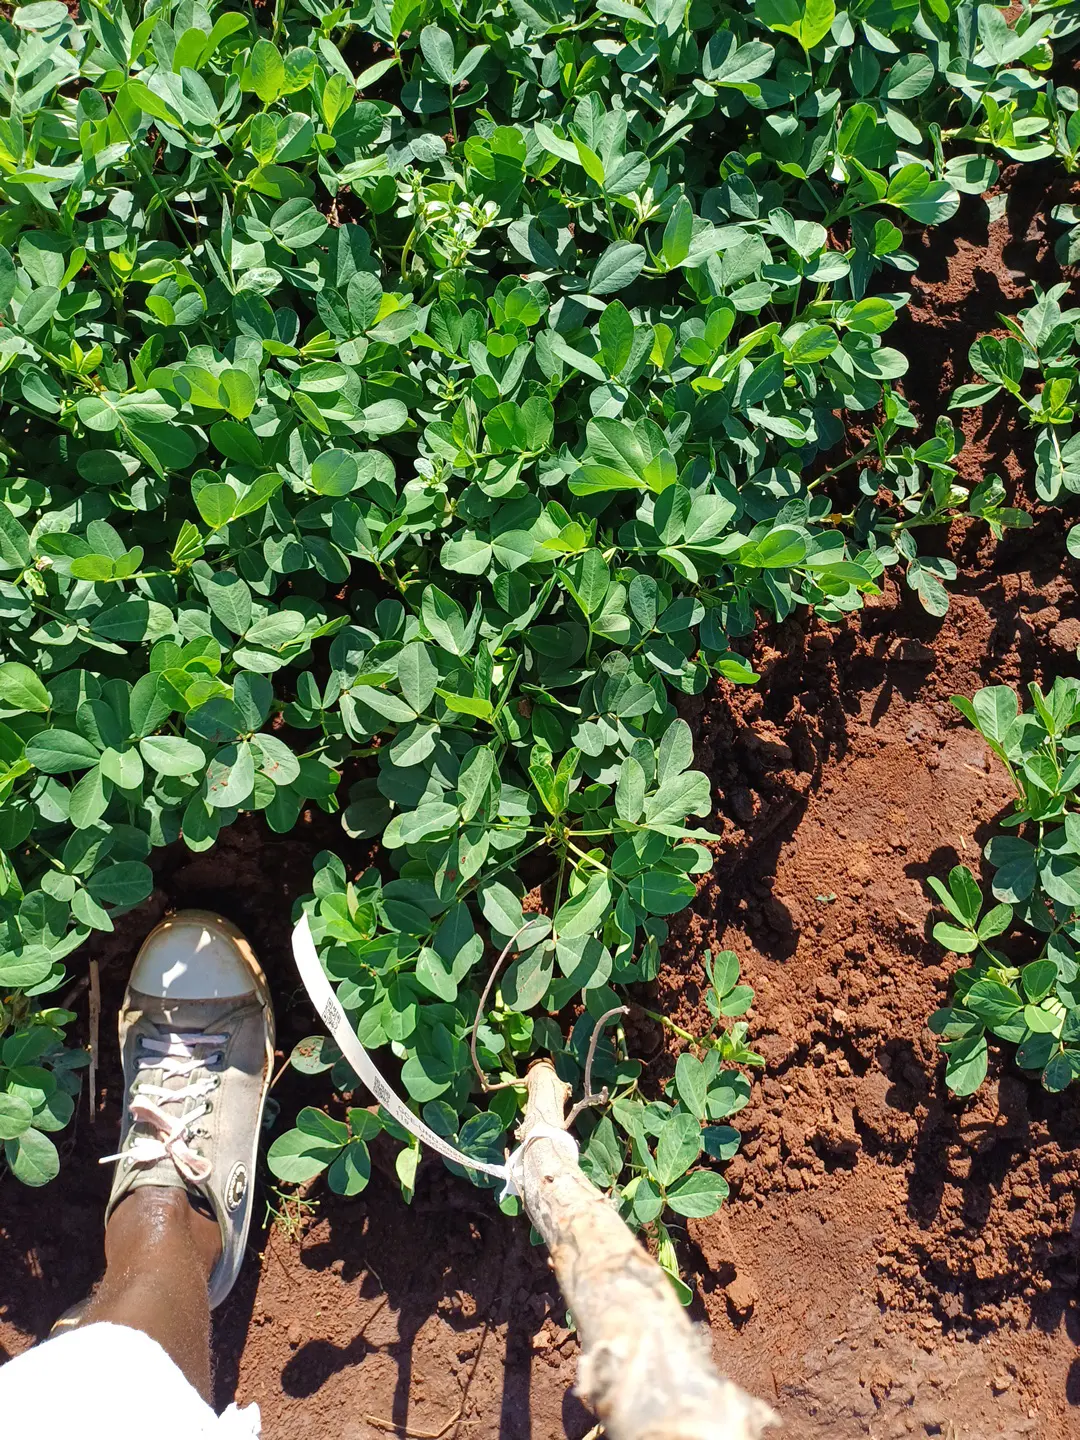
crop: groundnut
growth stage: flowering
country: Kenya
